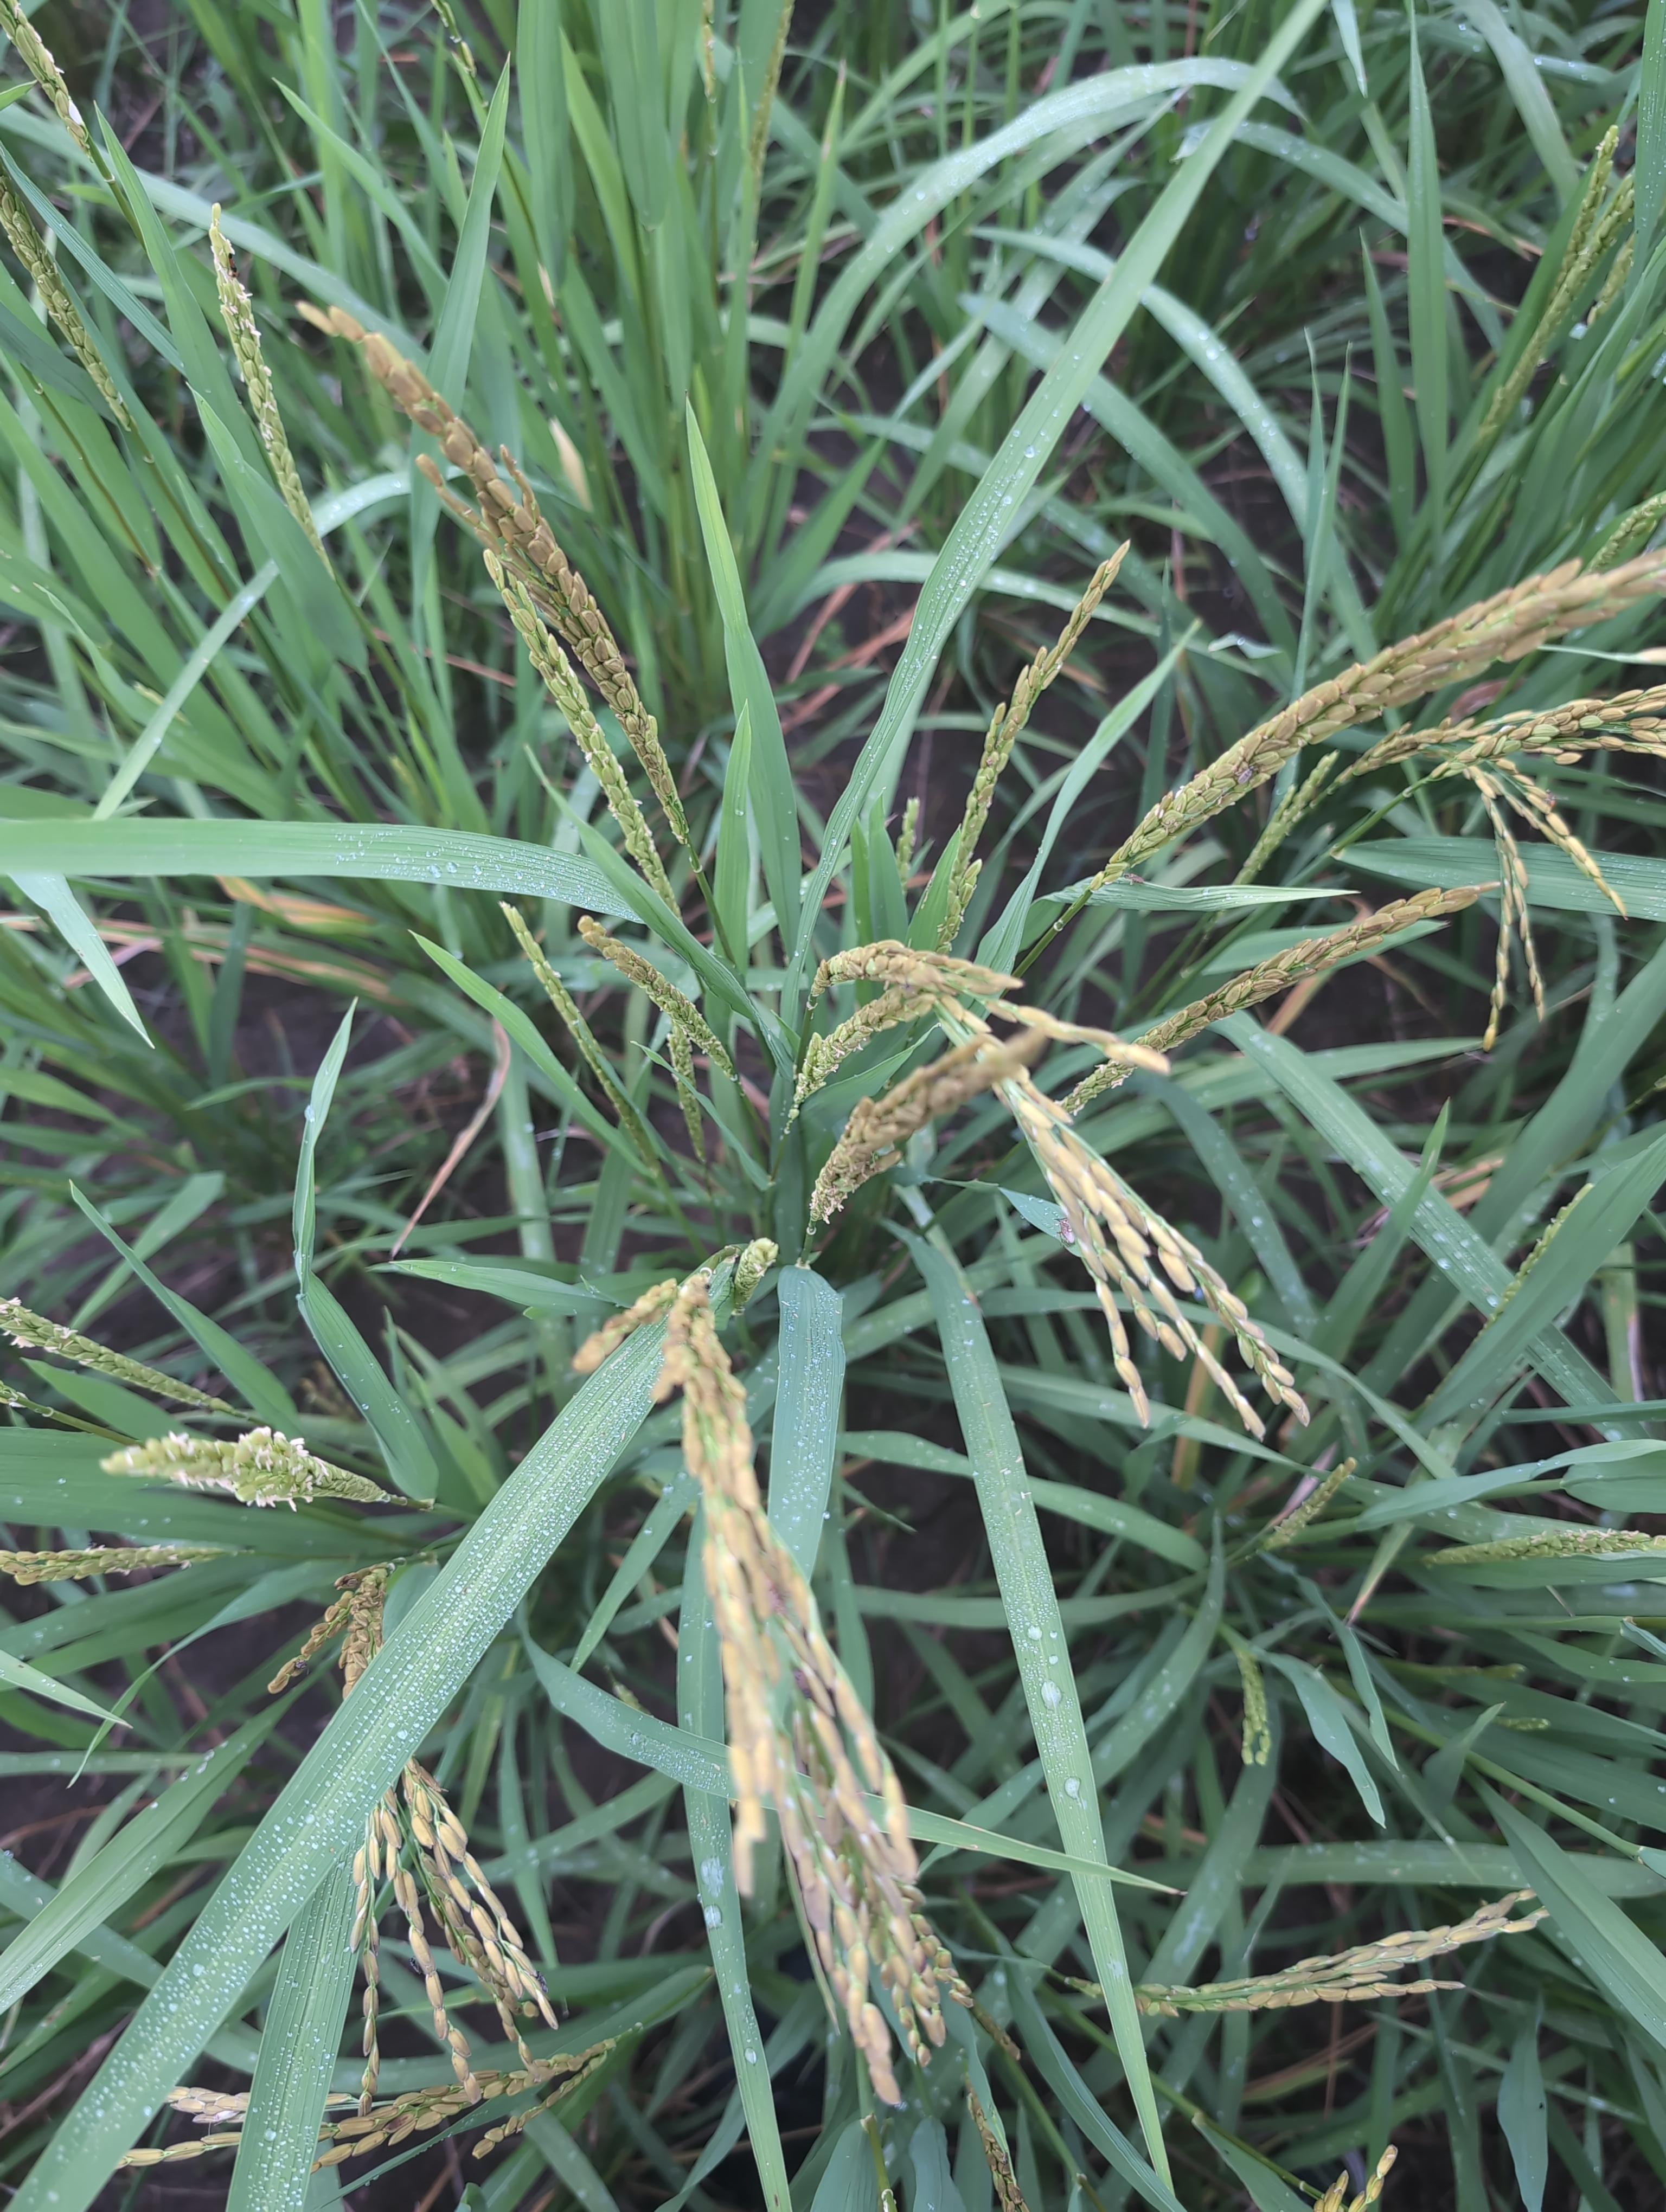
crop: rice
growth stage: stage dough
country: Côte d'Ivoire
